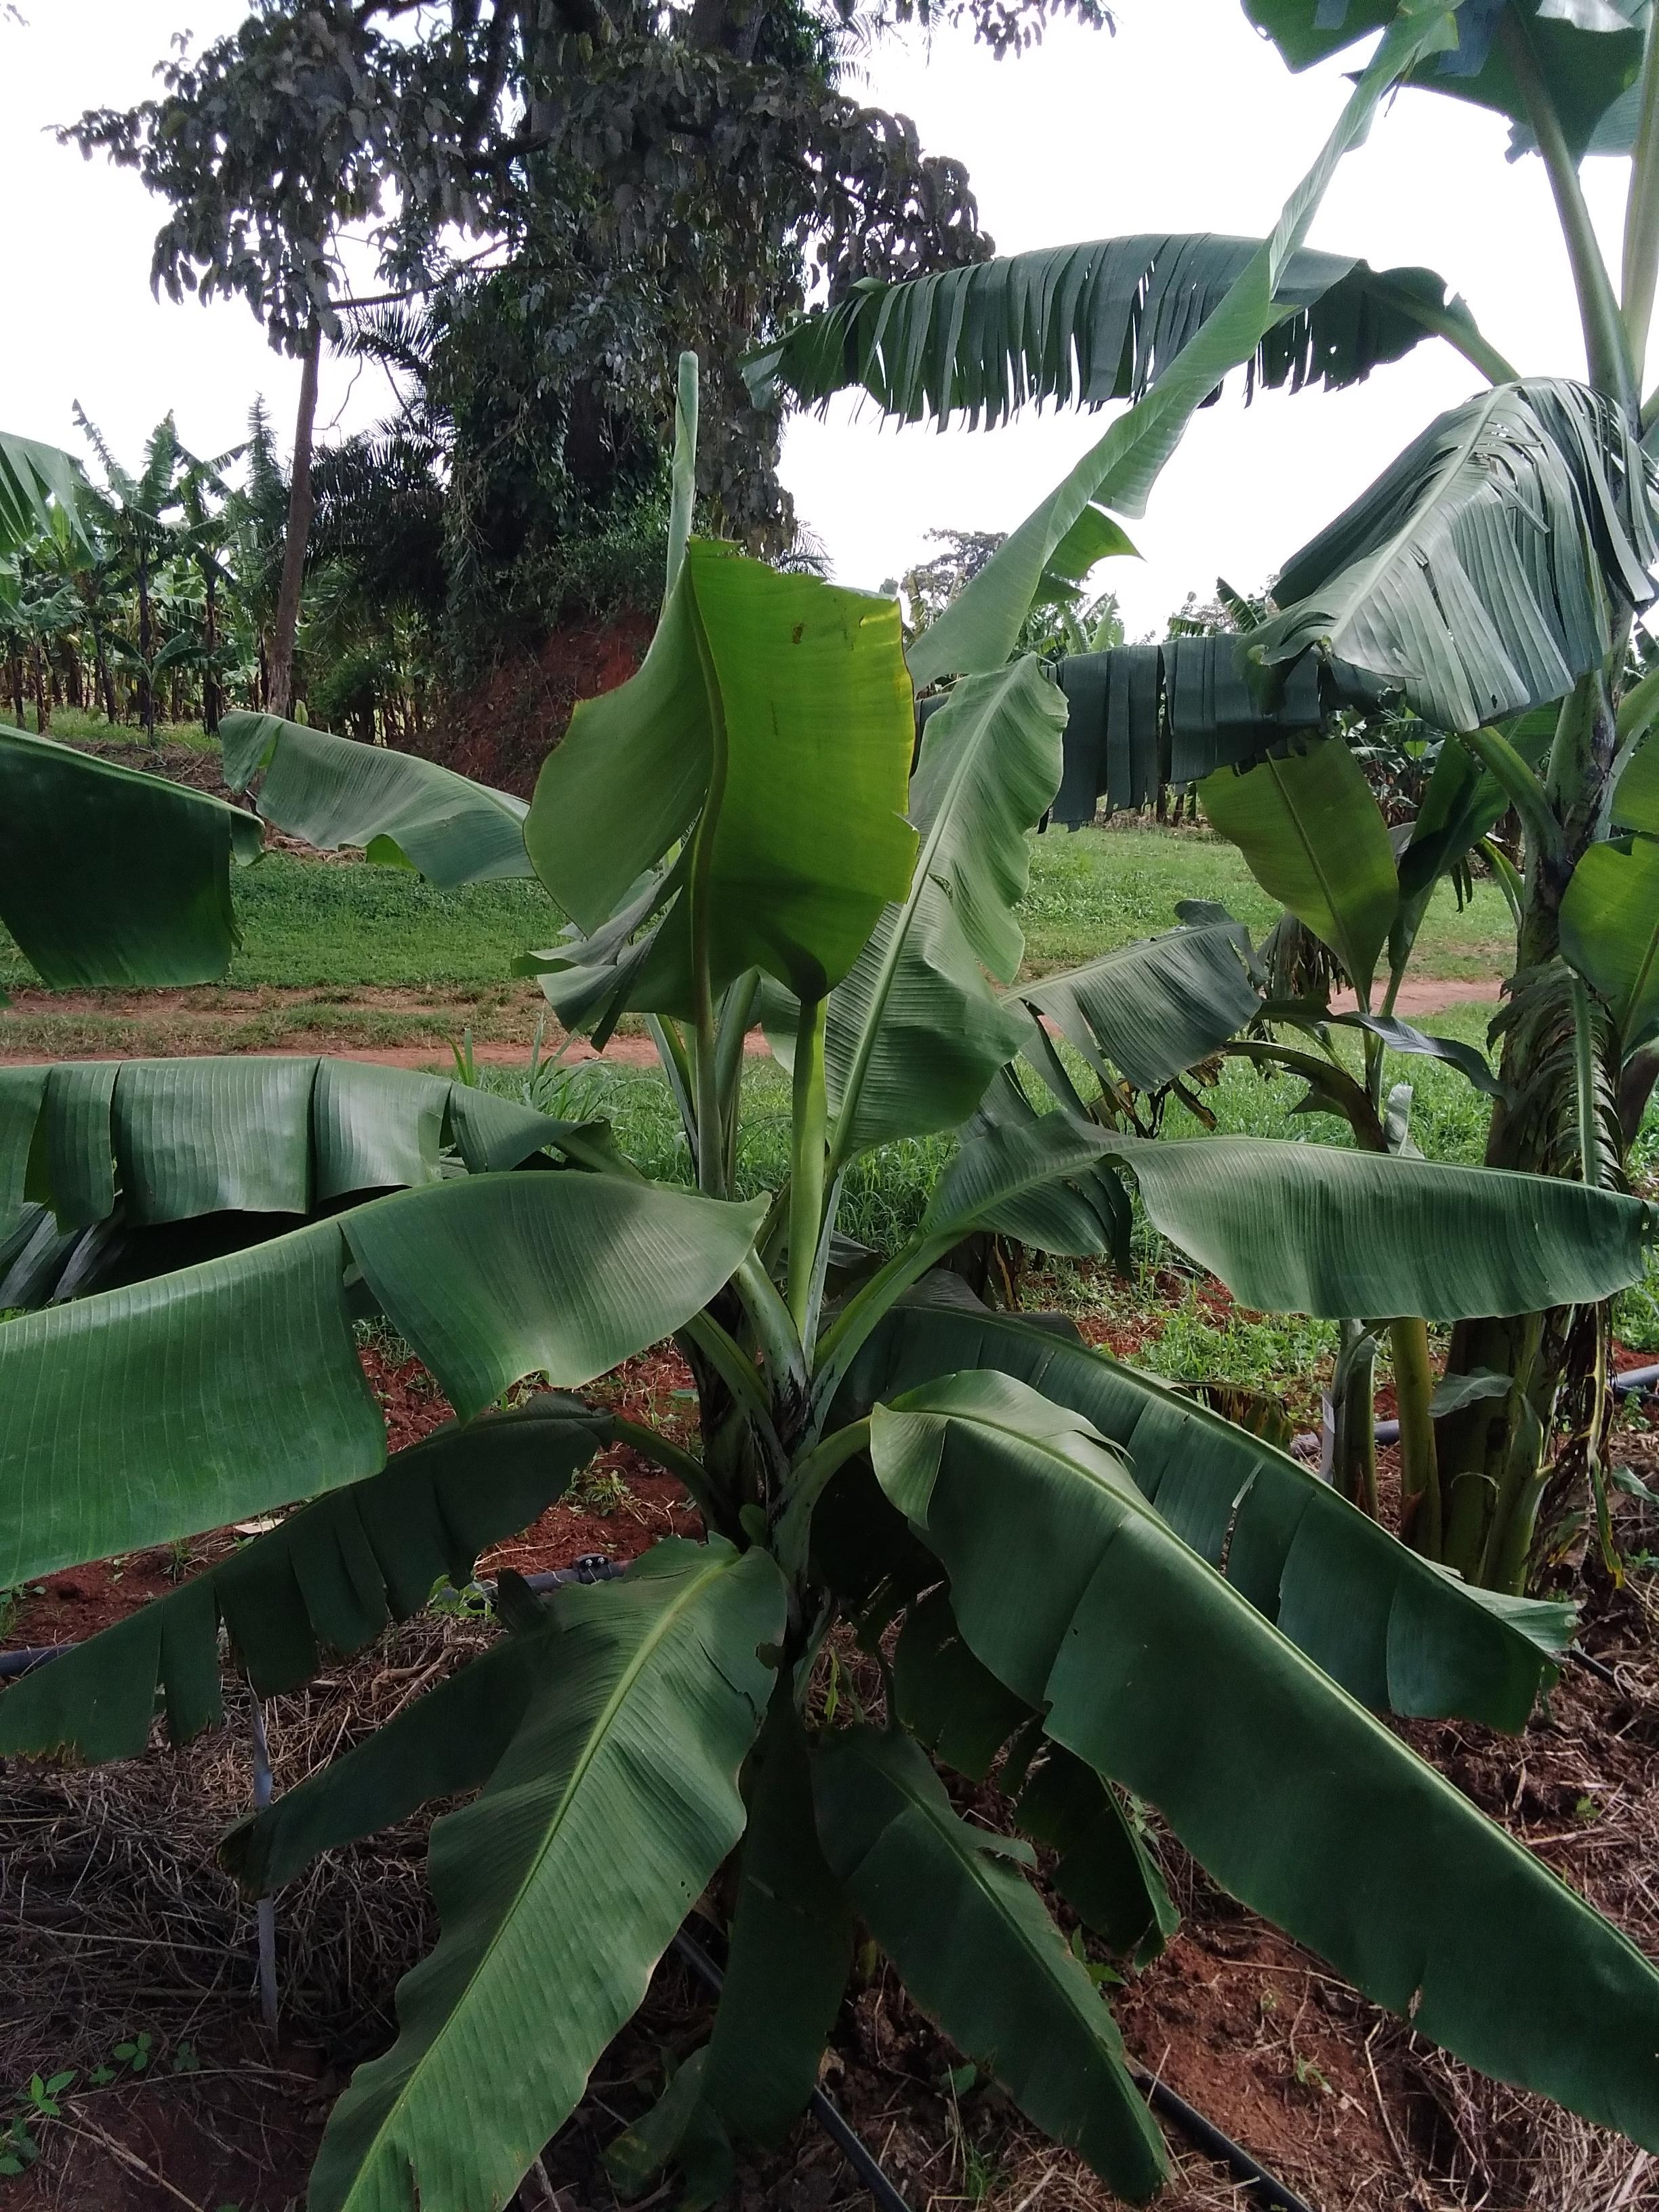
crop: banana
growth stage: vegetative
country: Tanzania
